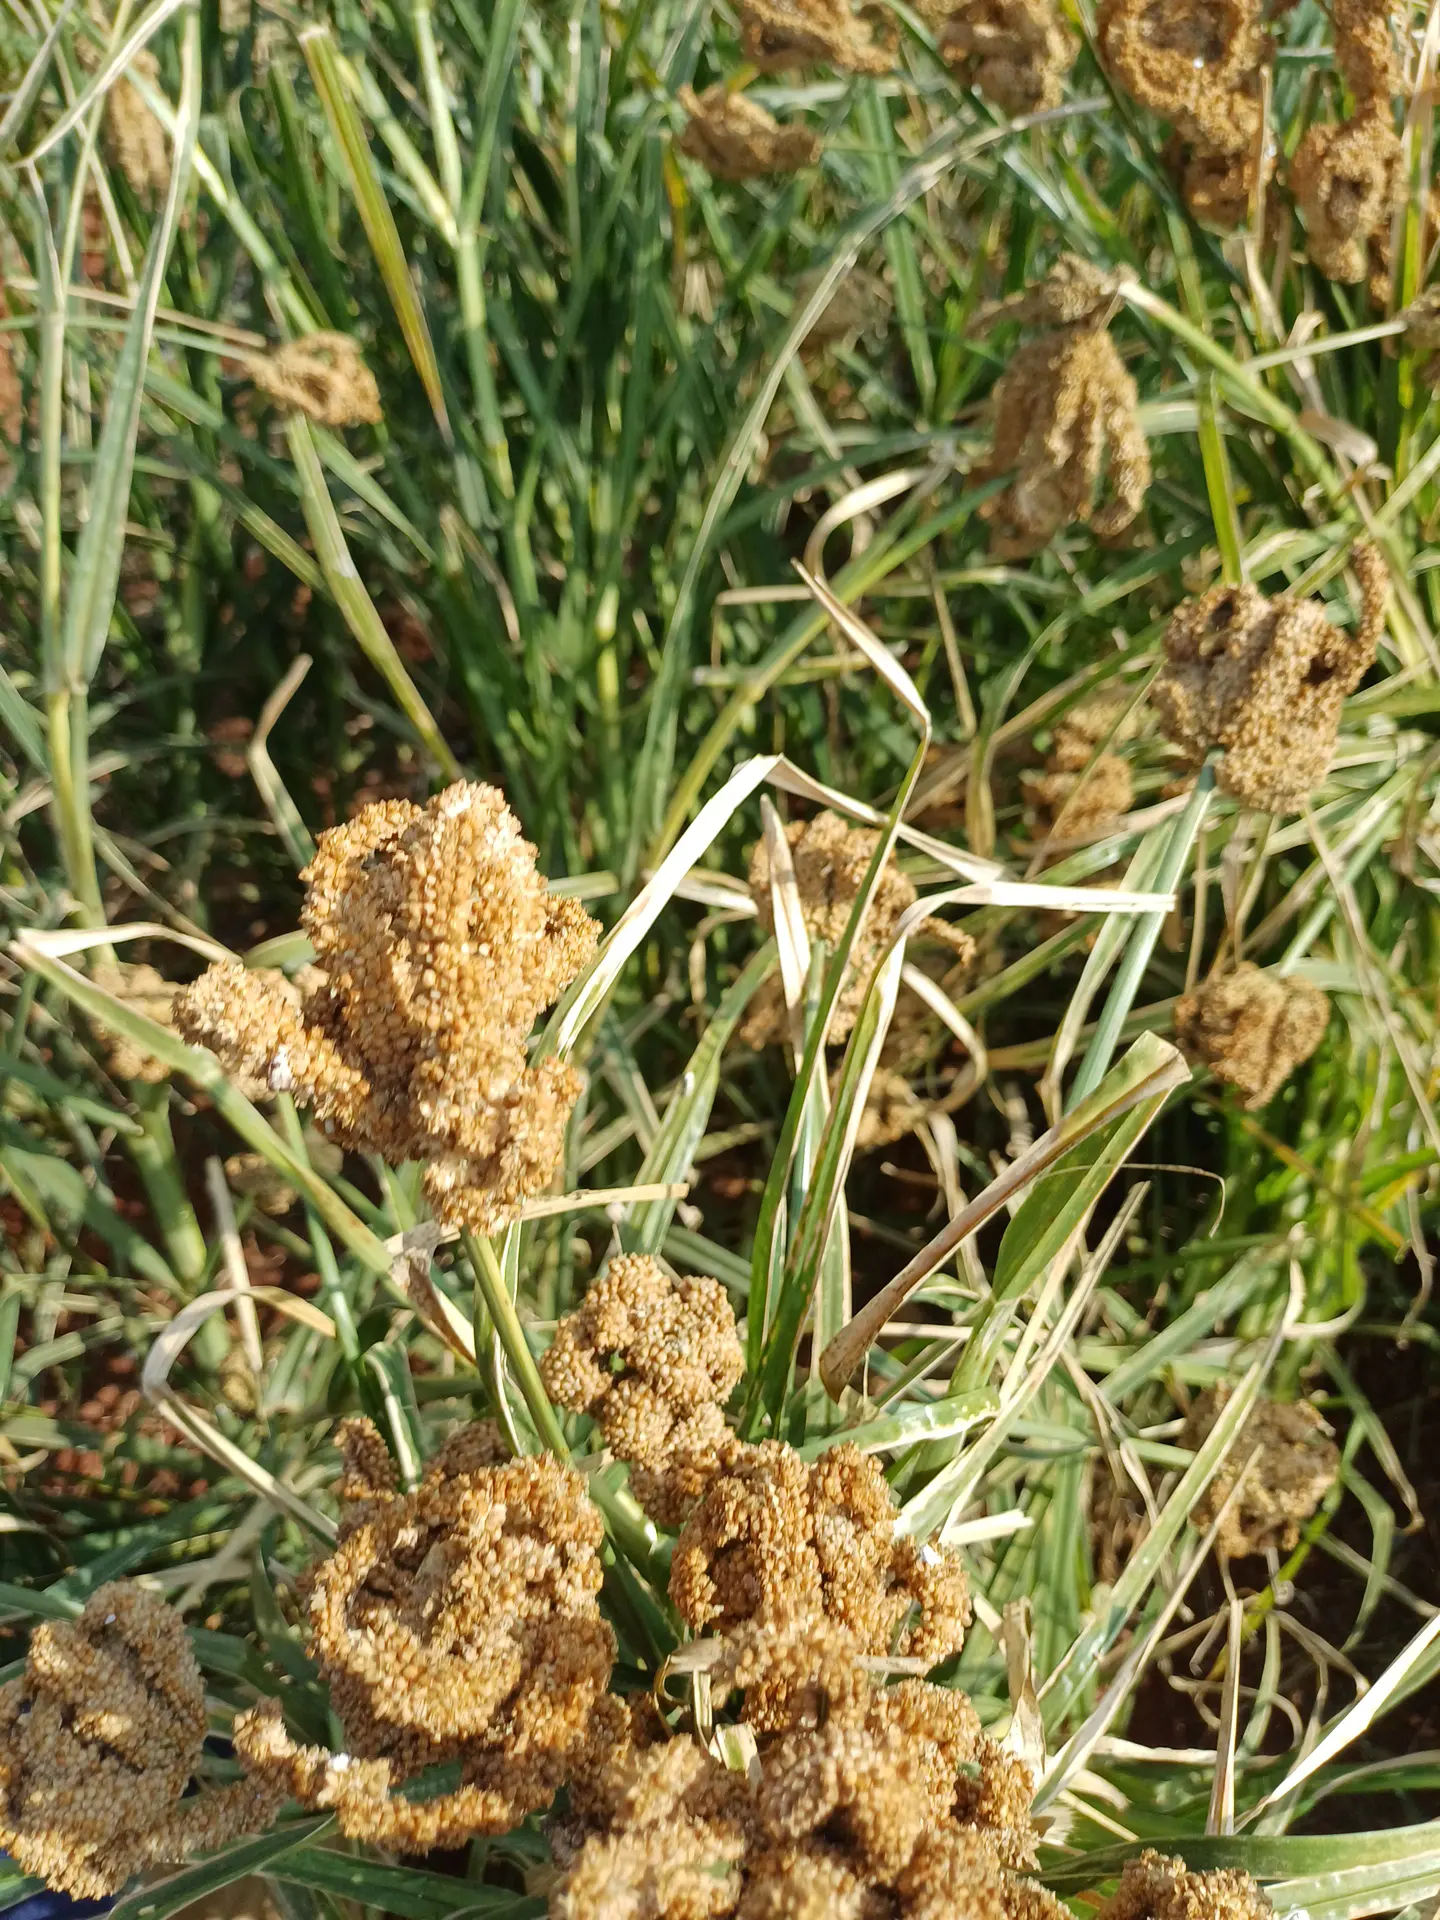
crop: finger millet
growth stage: filling grain
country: Kenya
